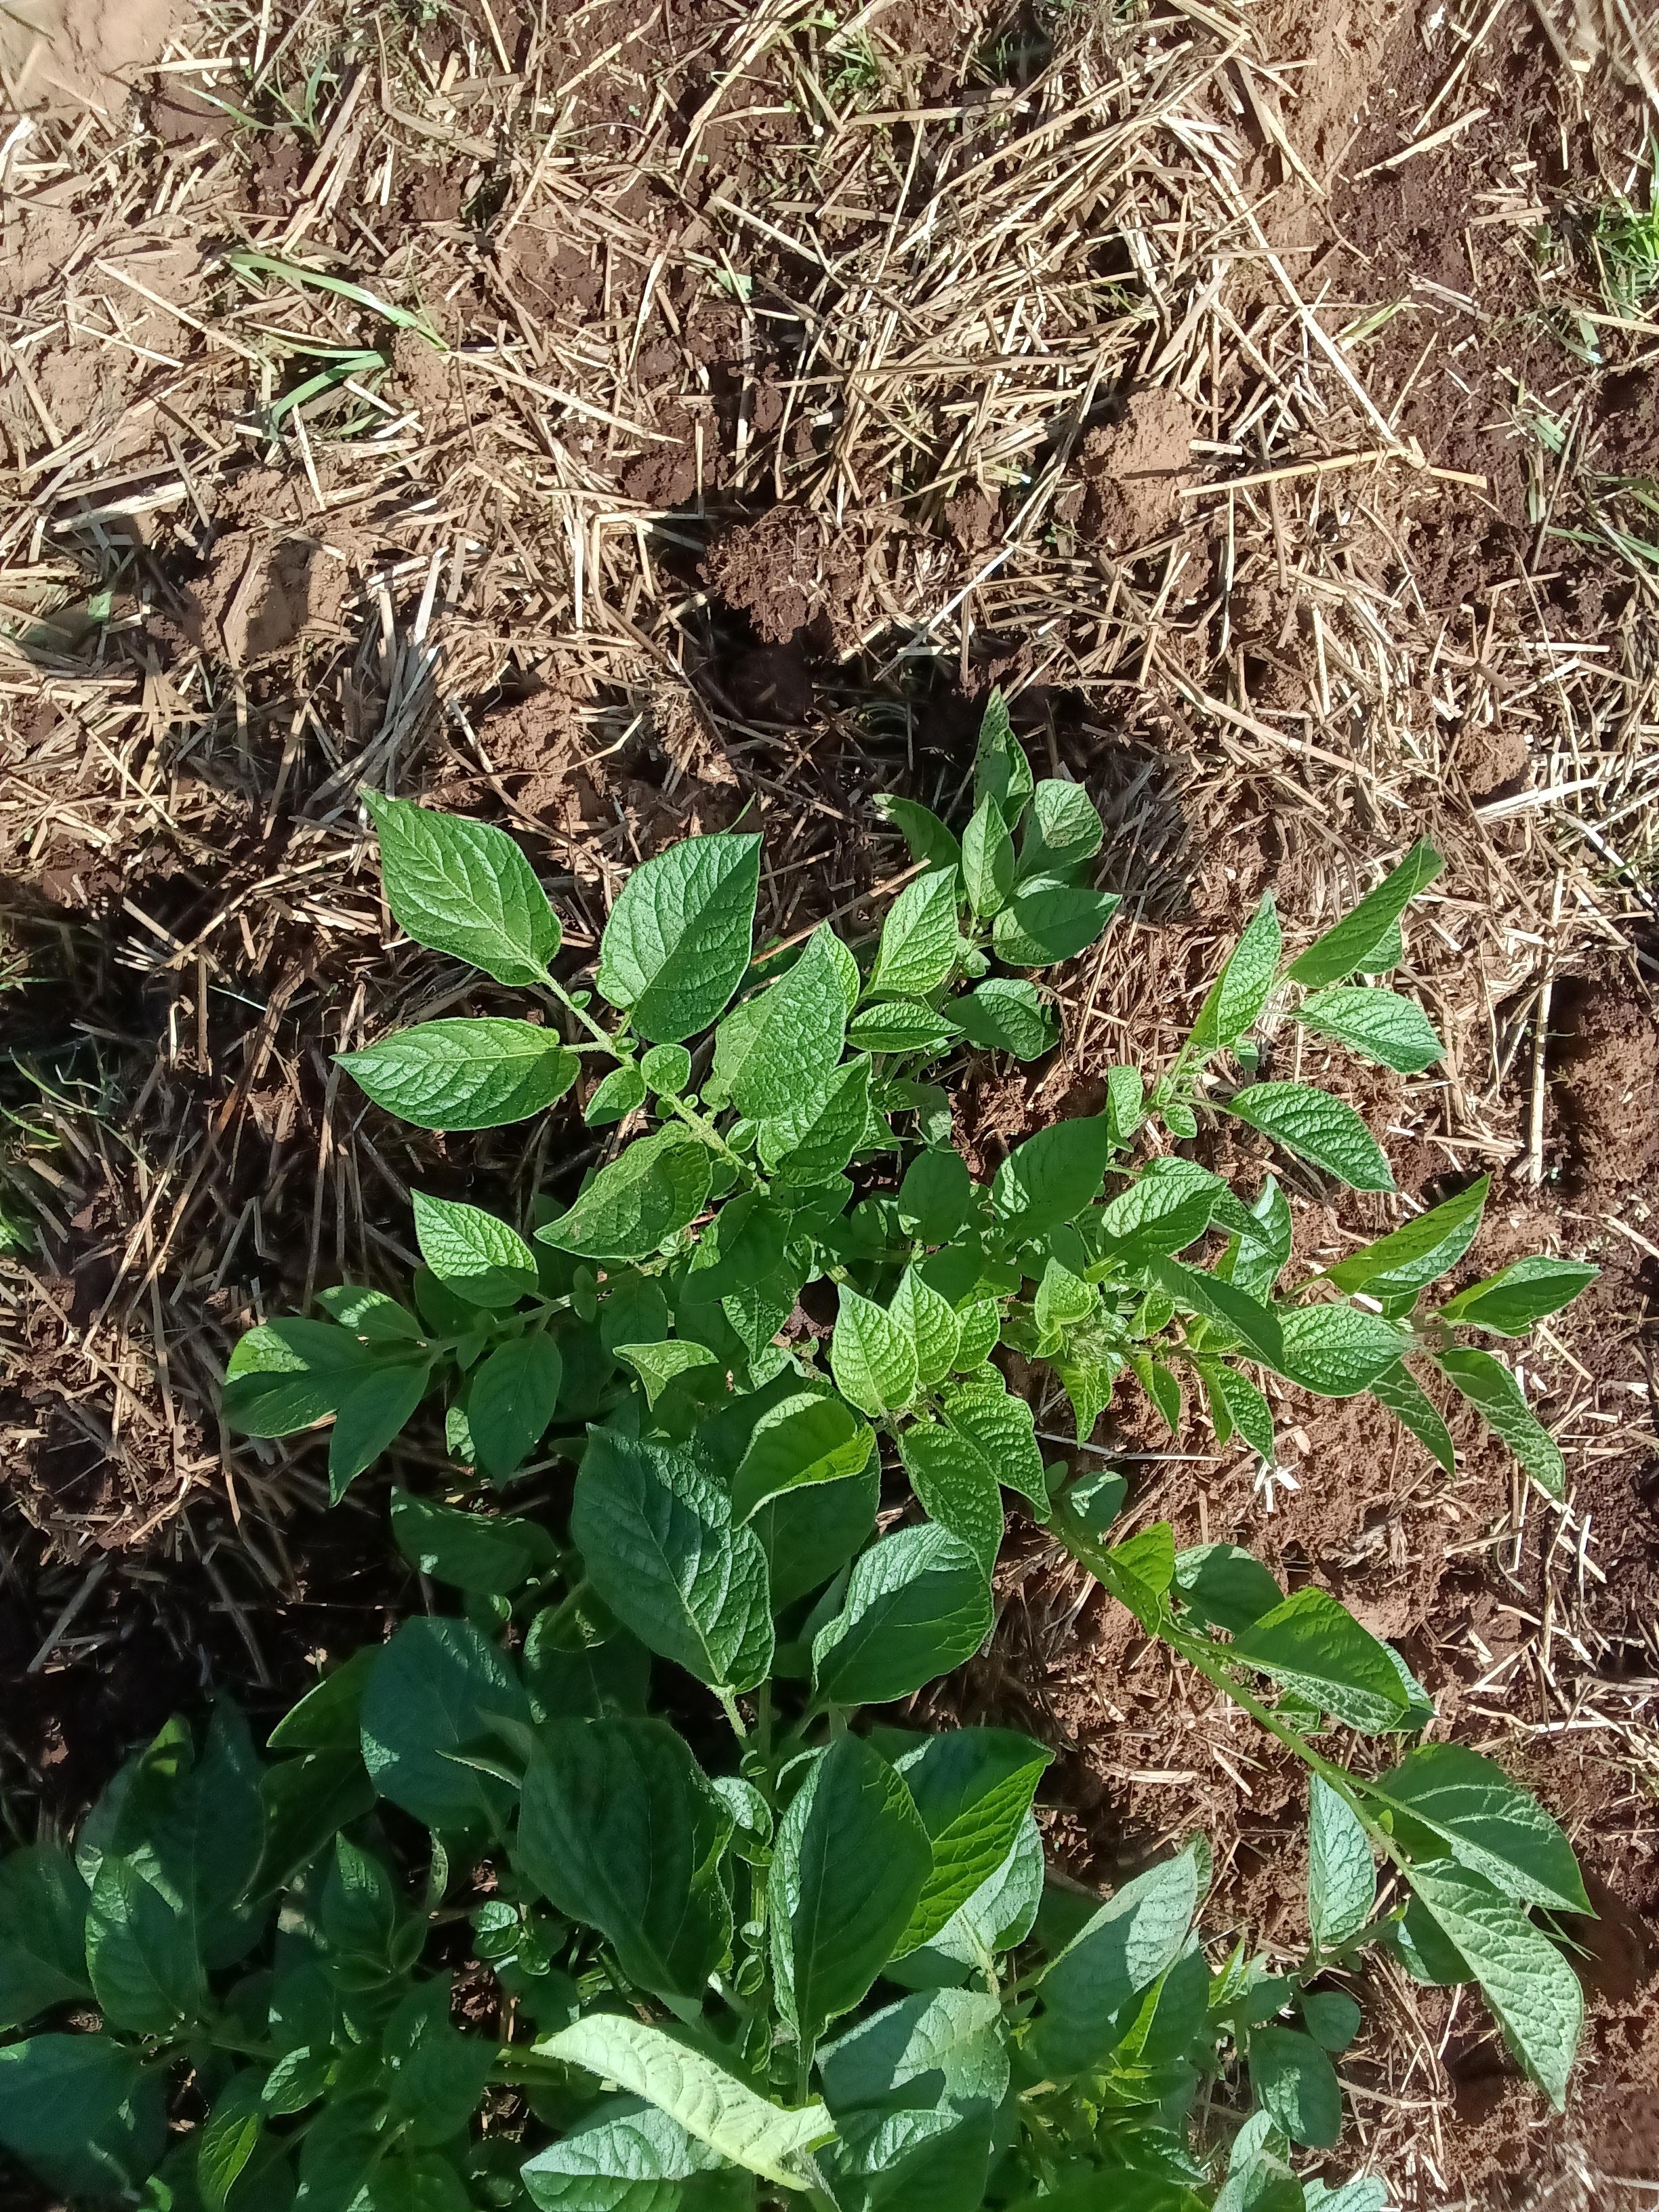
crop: potato
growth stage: vegetative
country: Kenya
